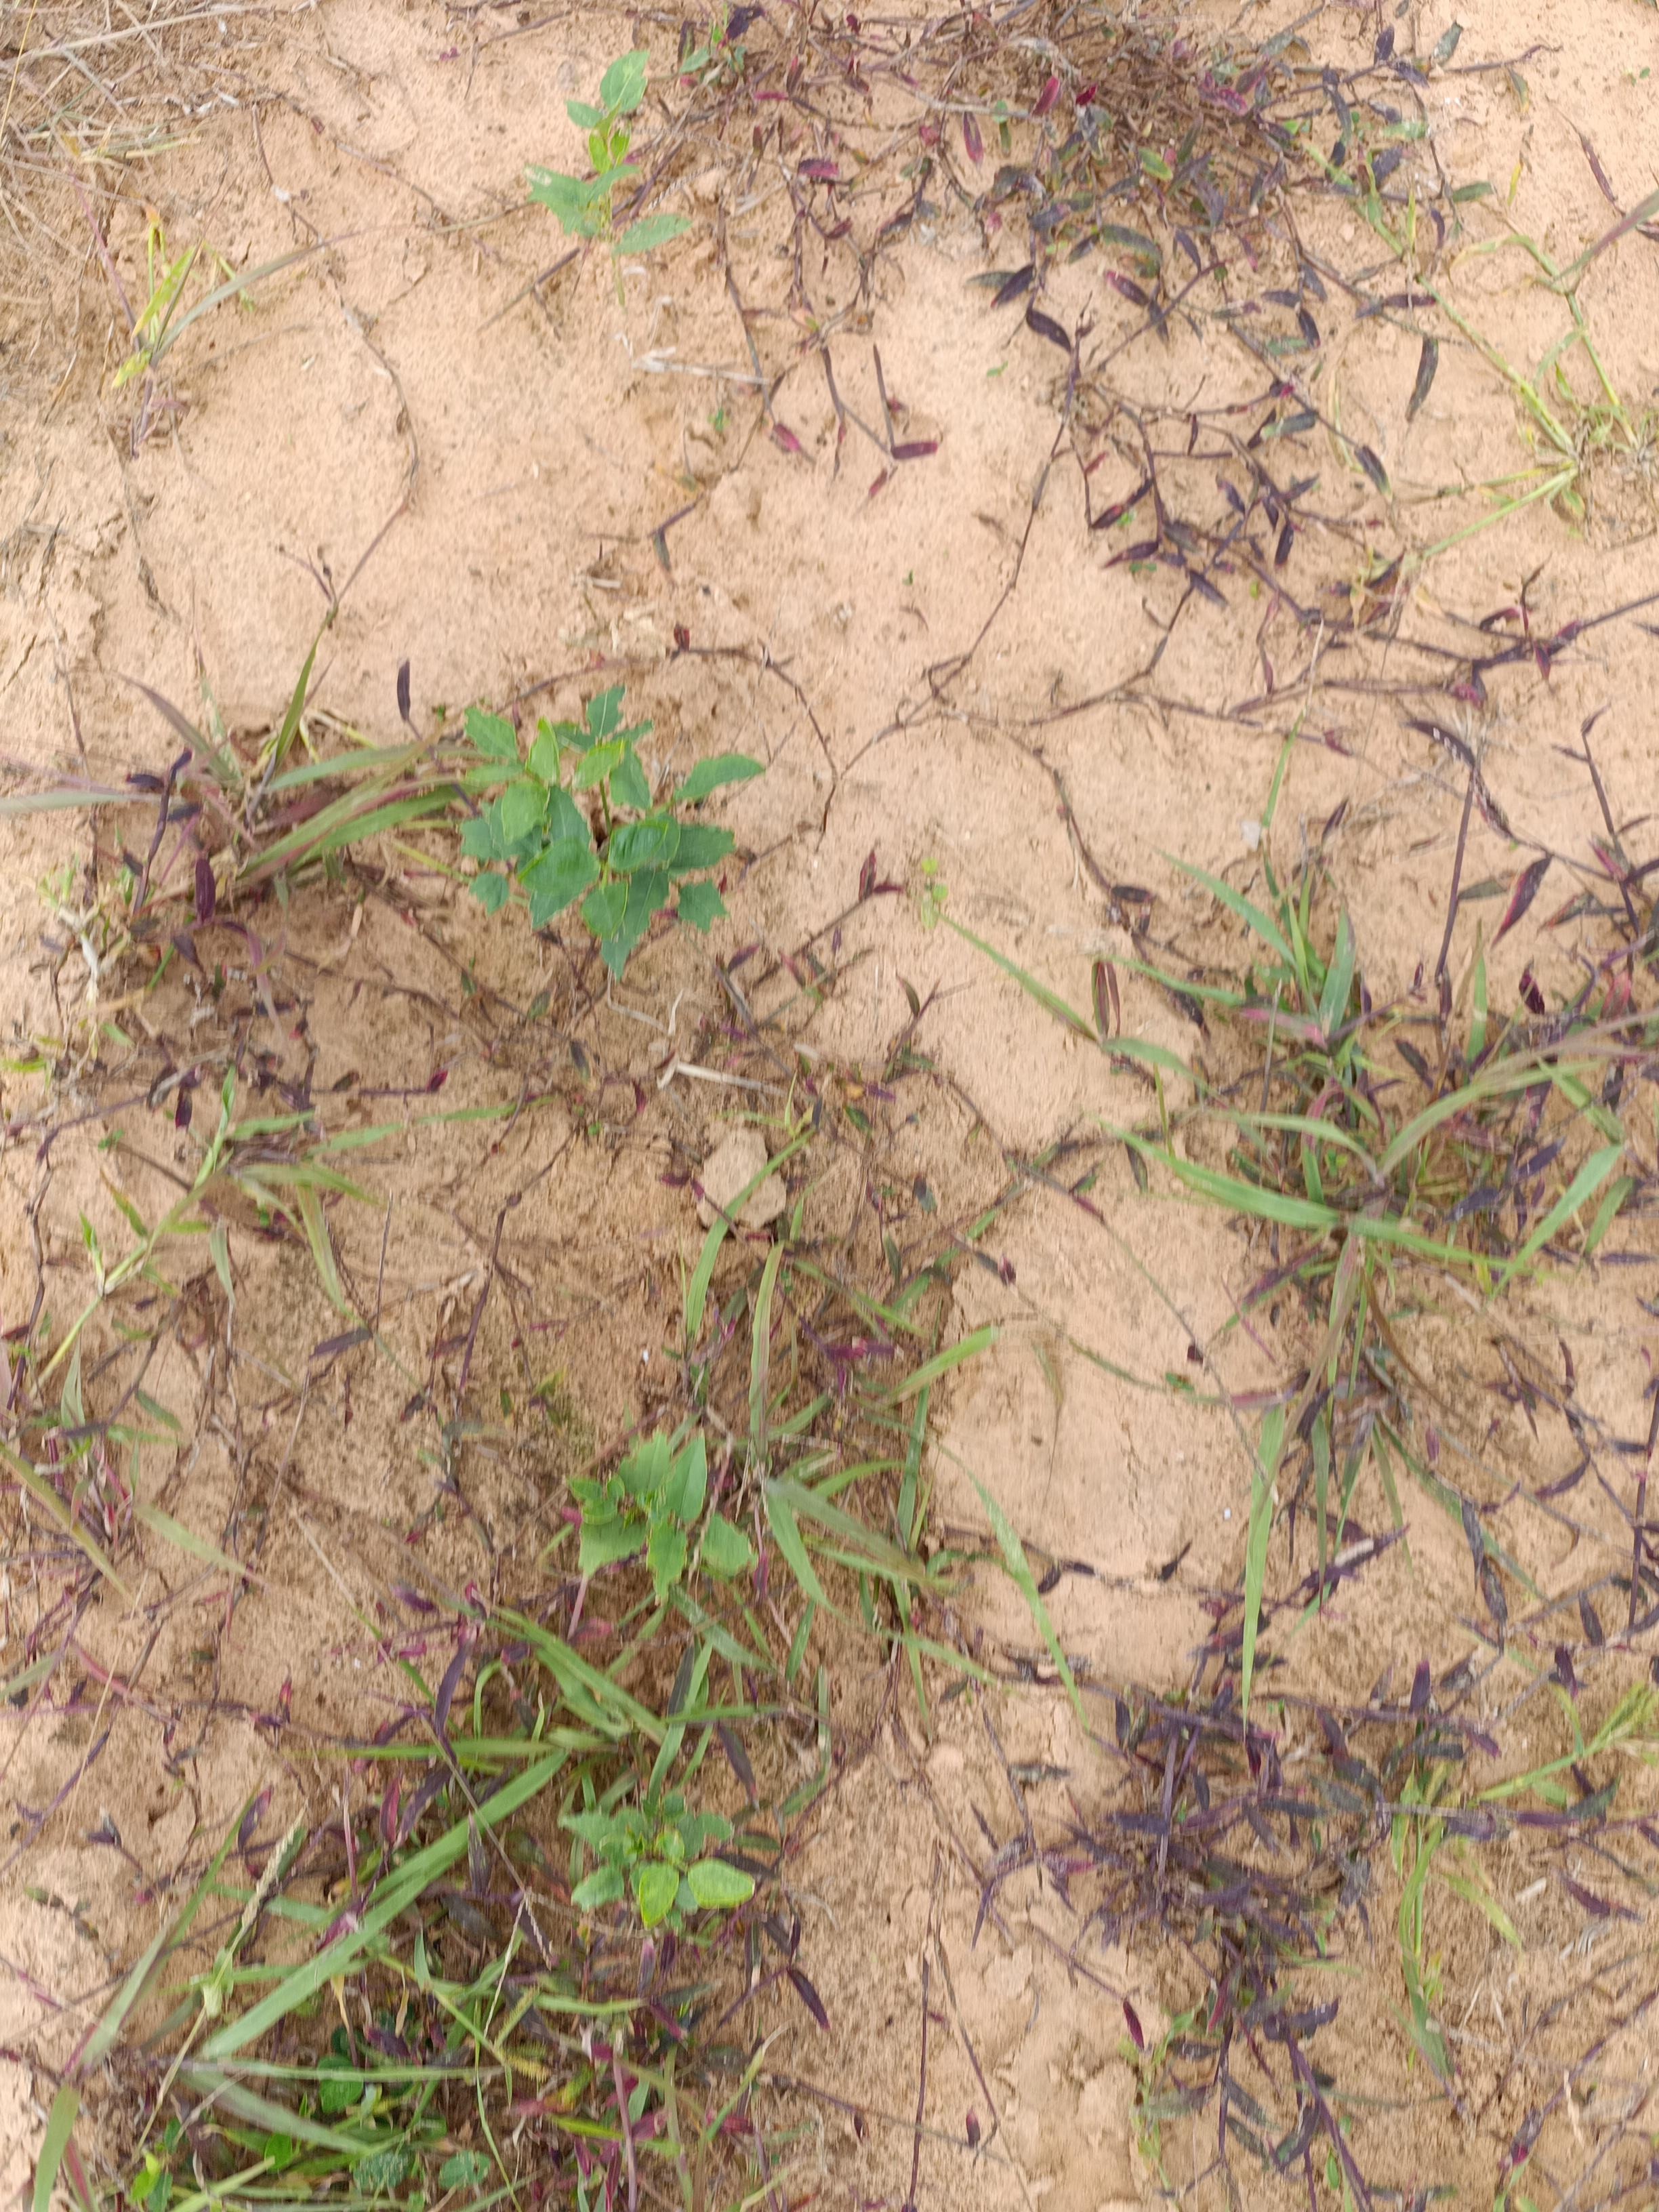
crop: cowpea
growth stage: emergence
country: Nigeria
